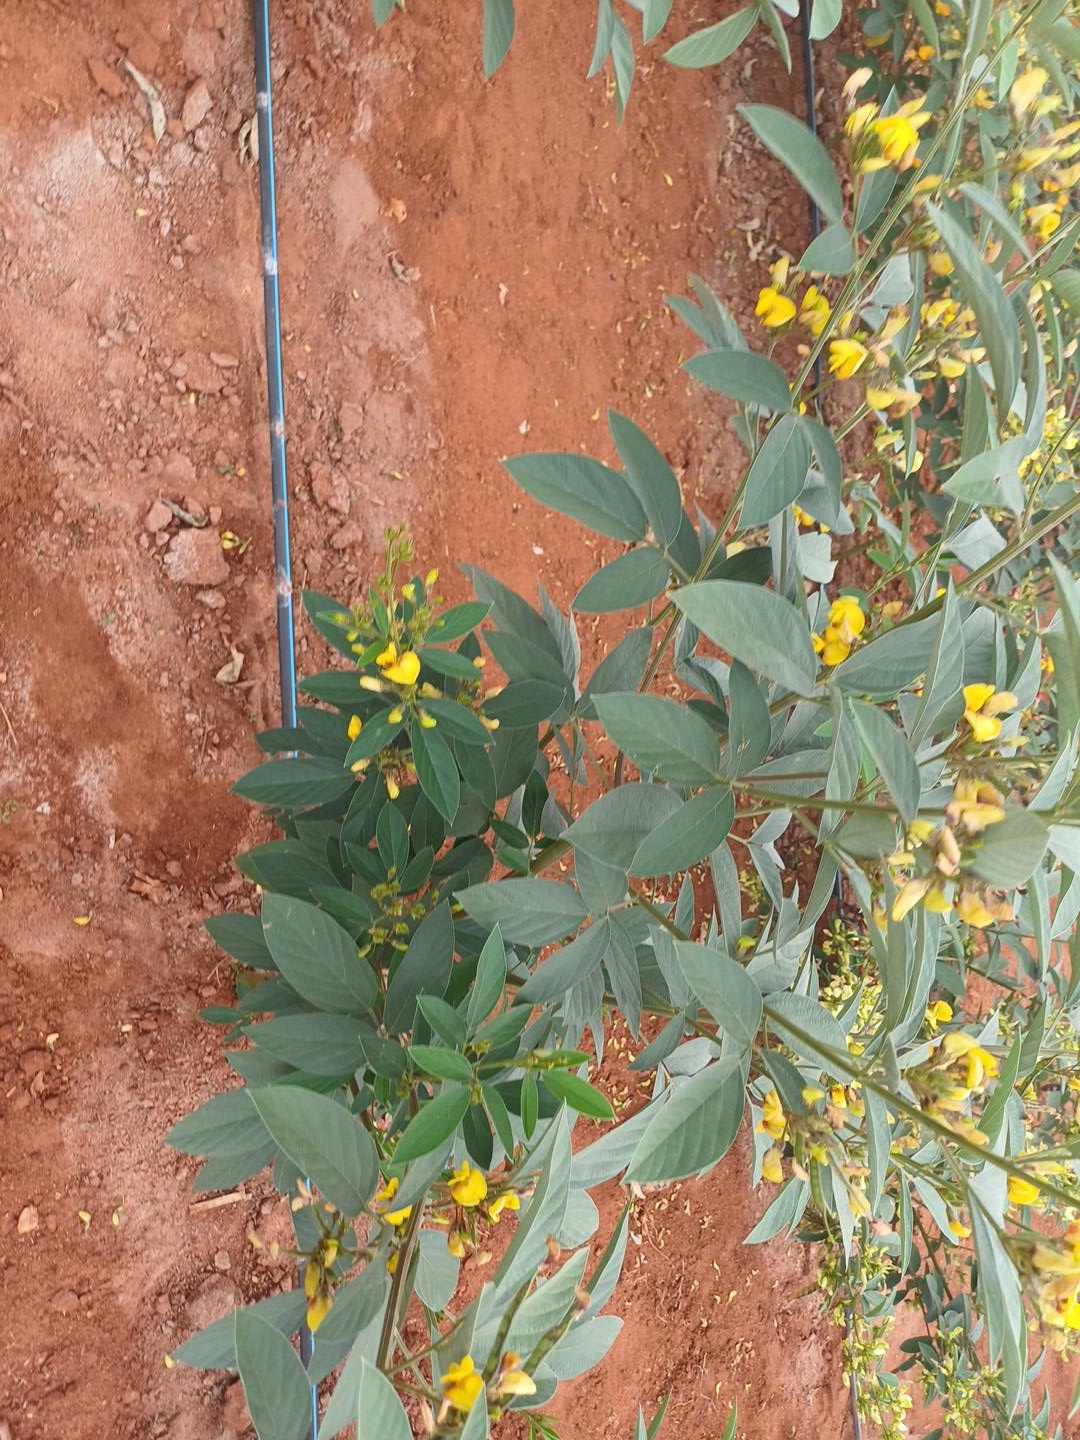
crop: pigeonpea
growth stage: flowering
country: Kenya
